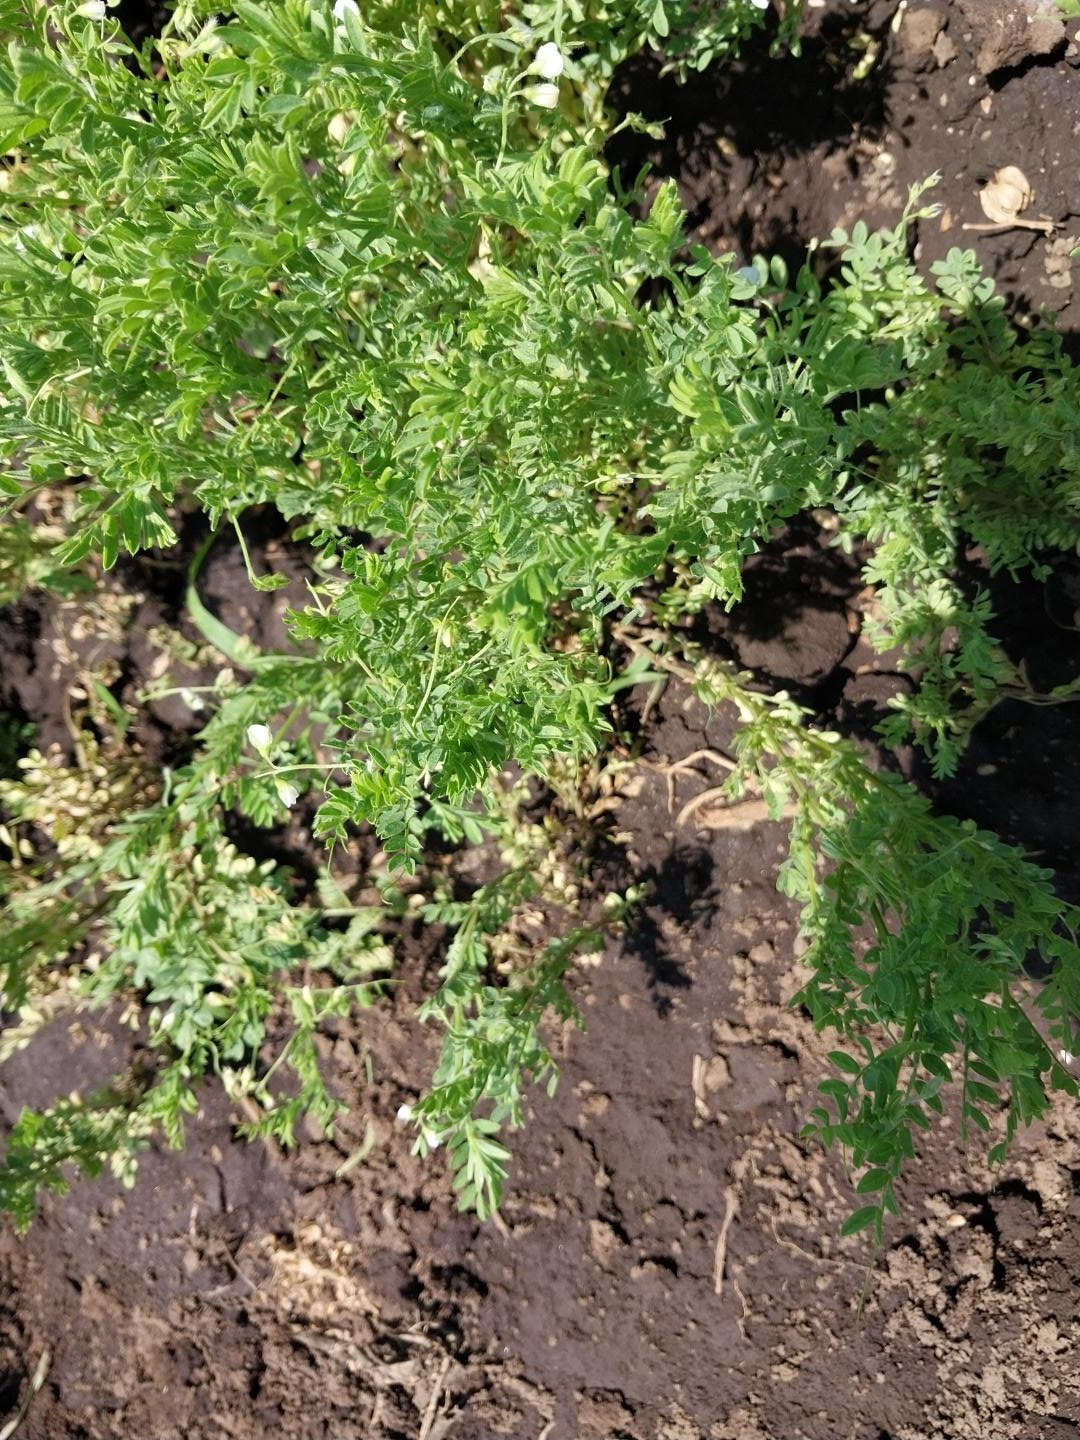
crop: lentil
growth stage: flowering
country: Tanzania
